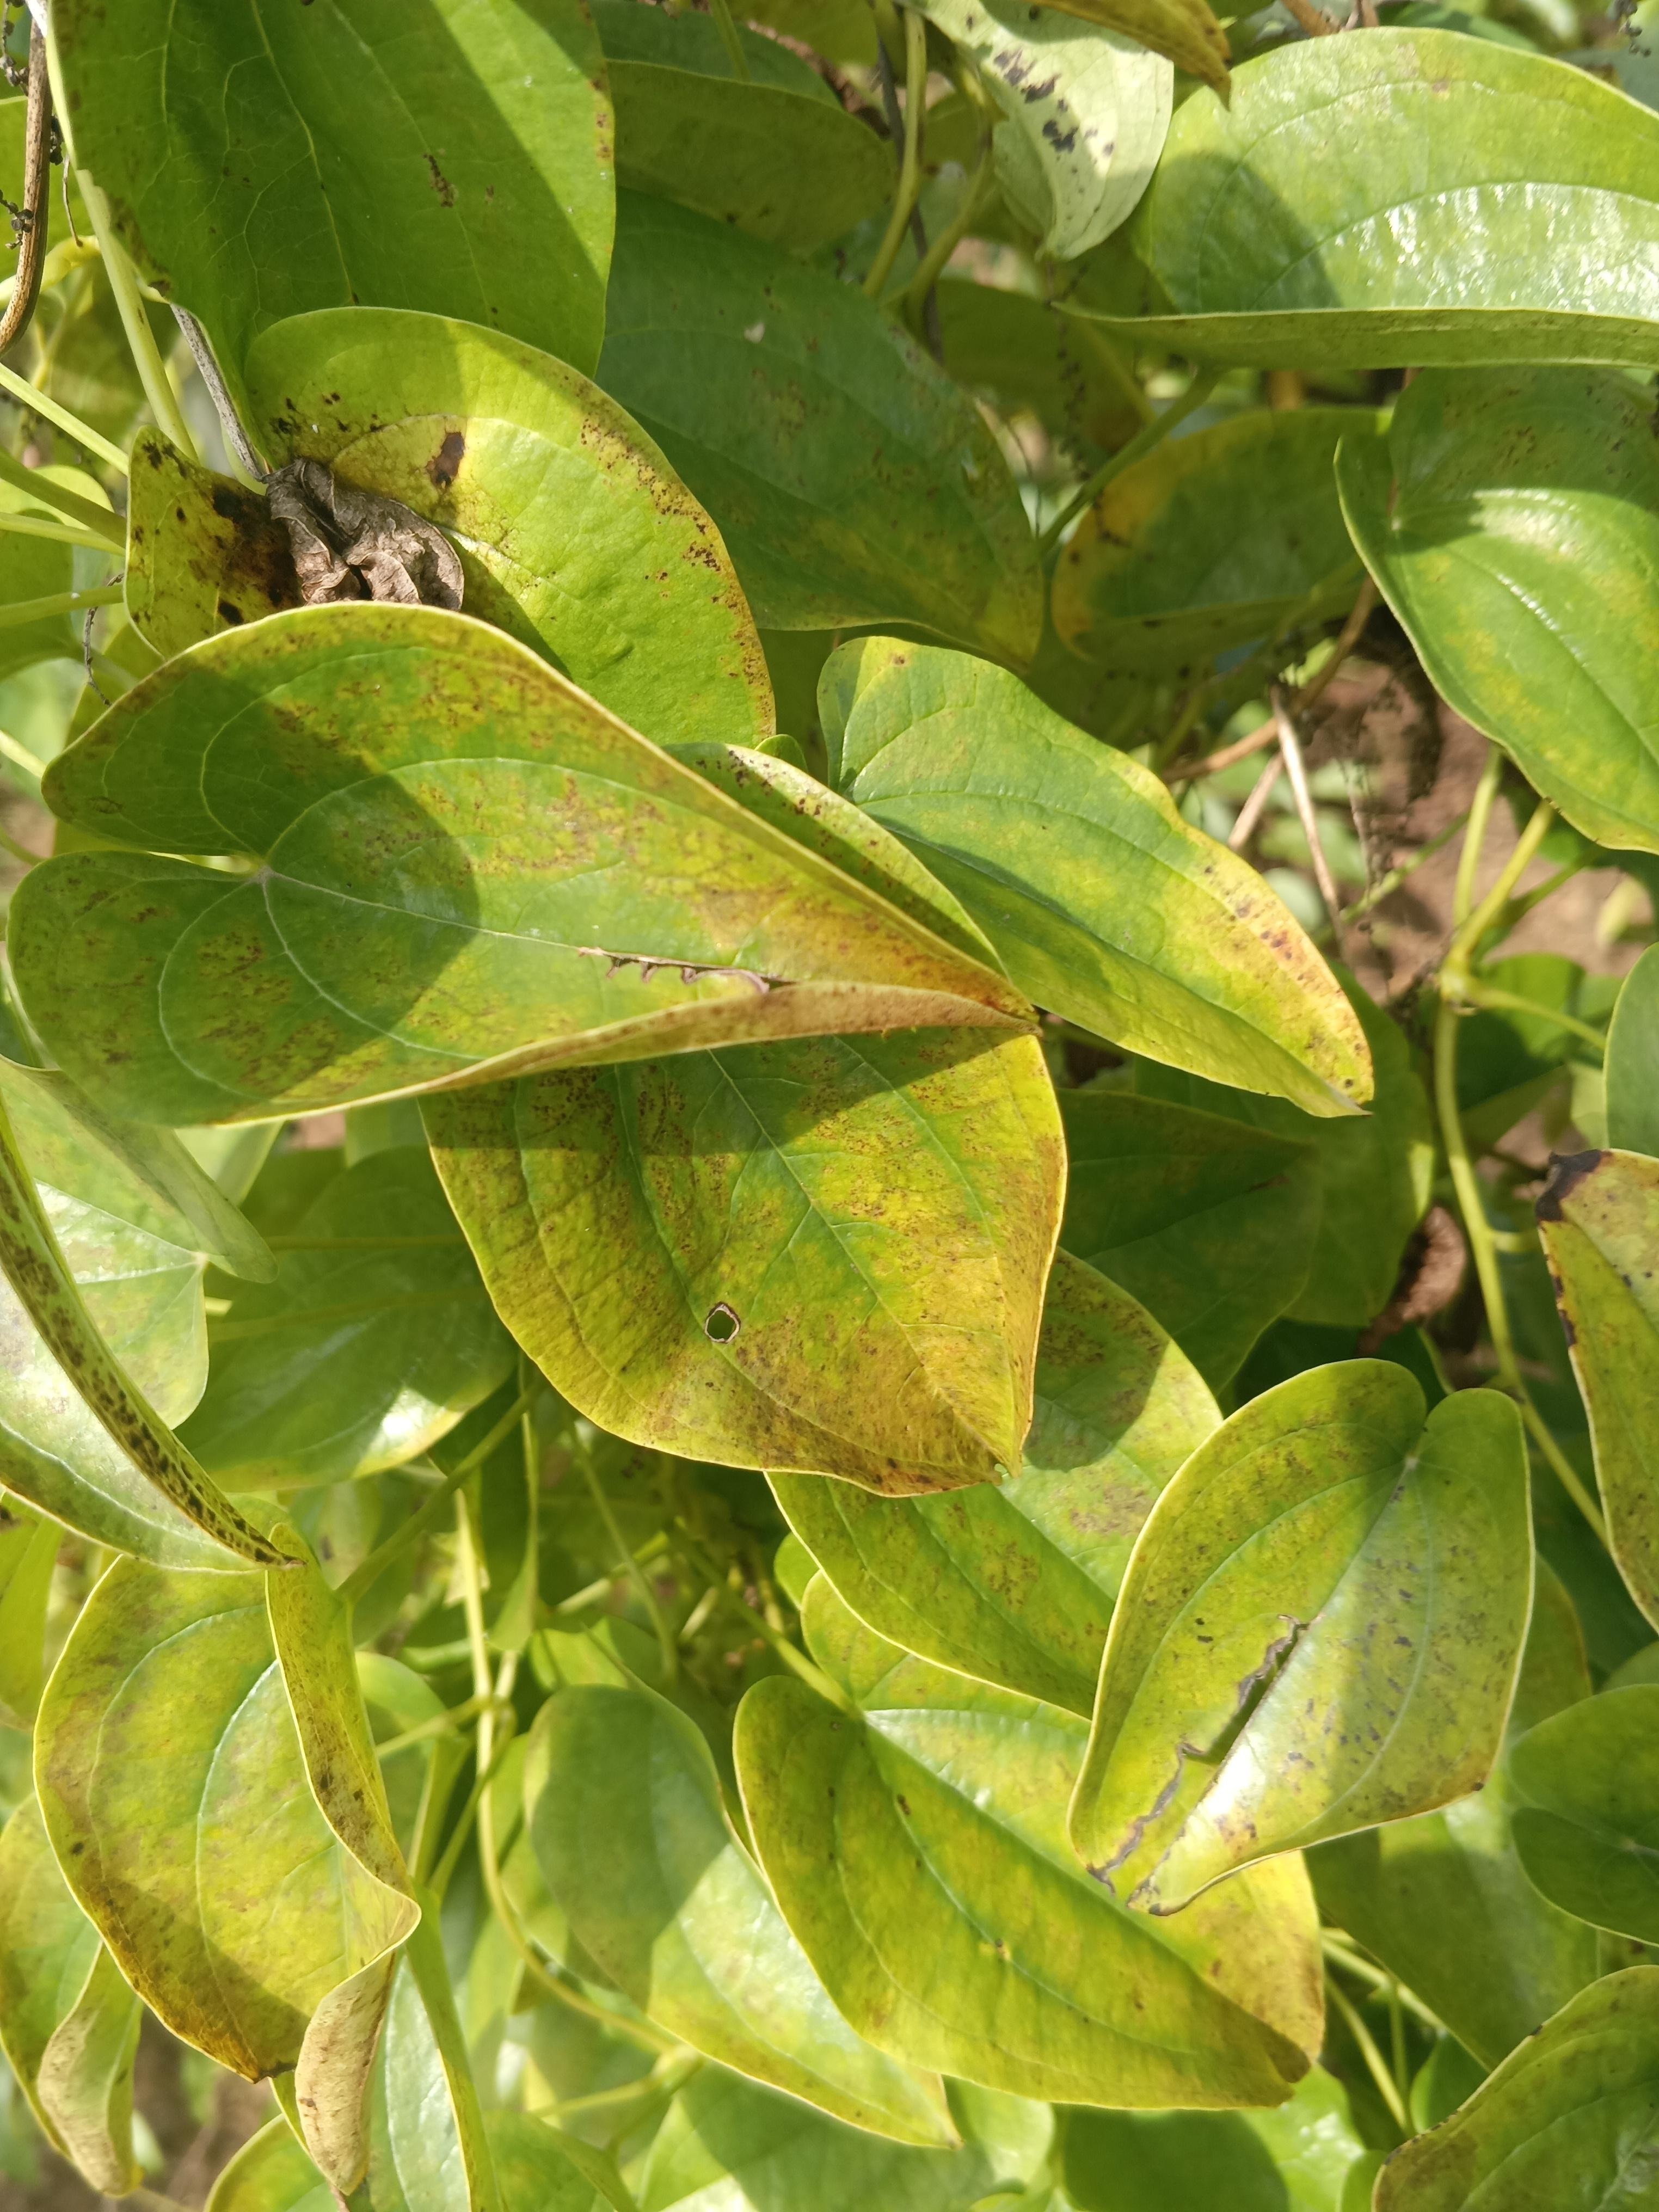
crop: yam
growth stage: maturity
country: Nigeria
